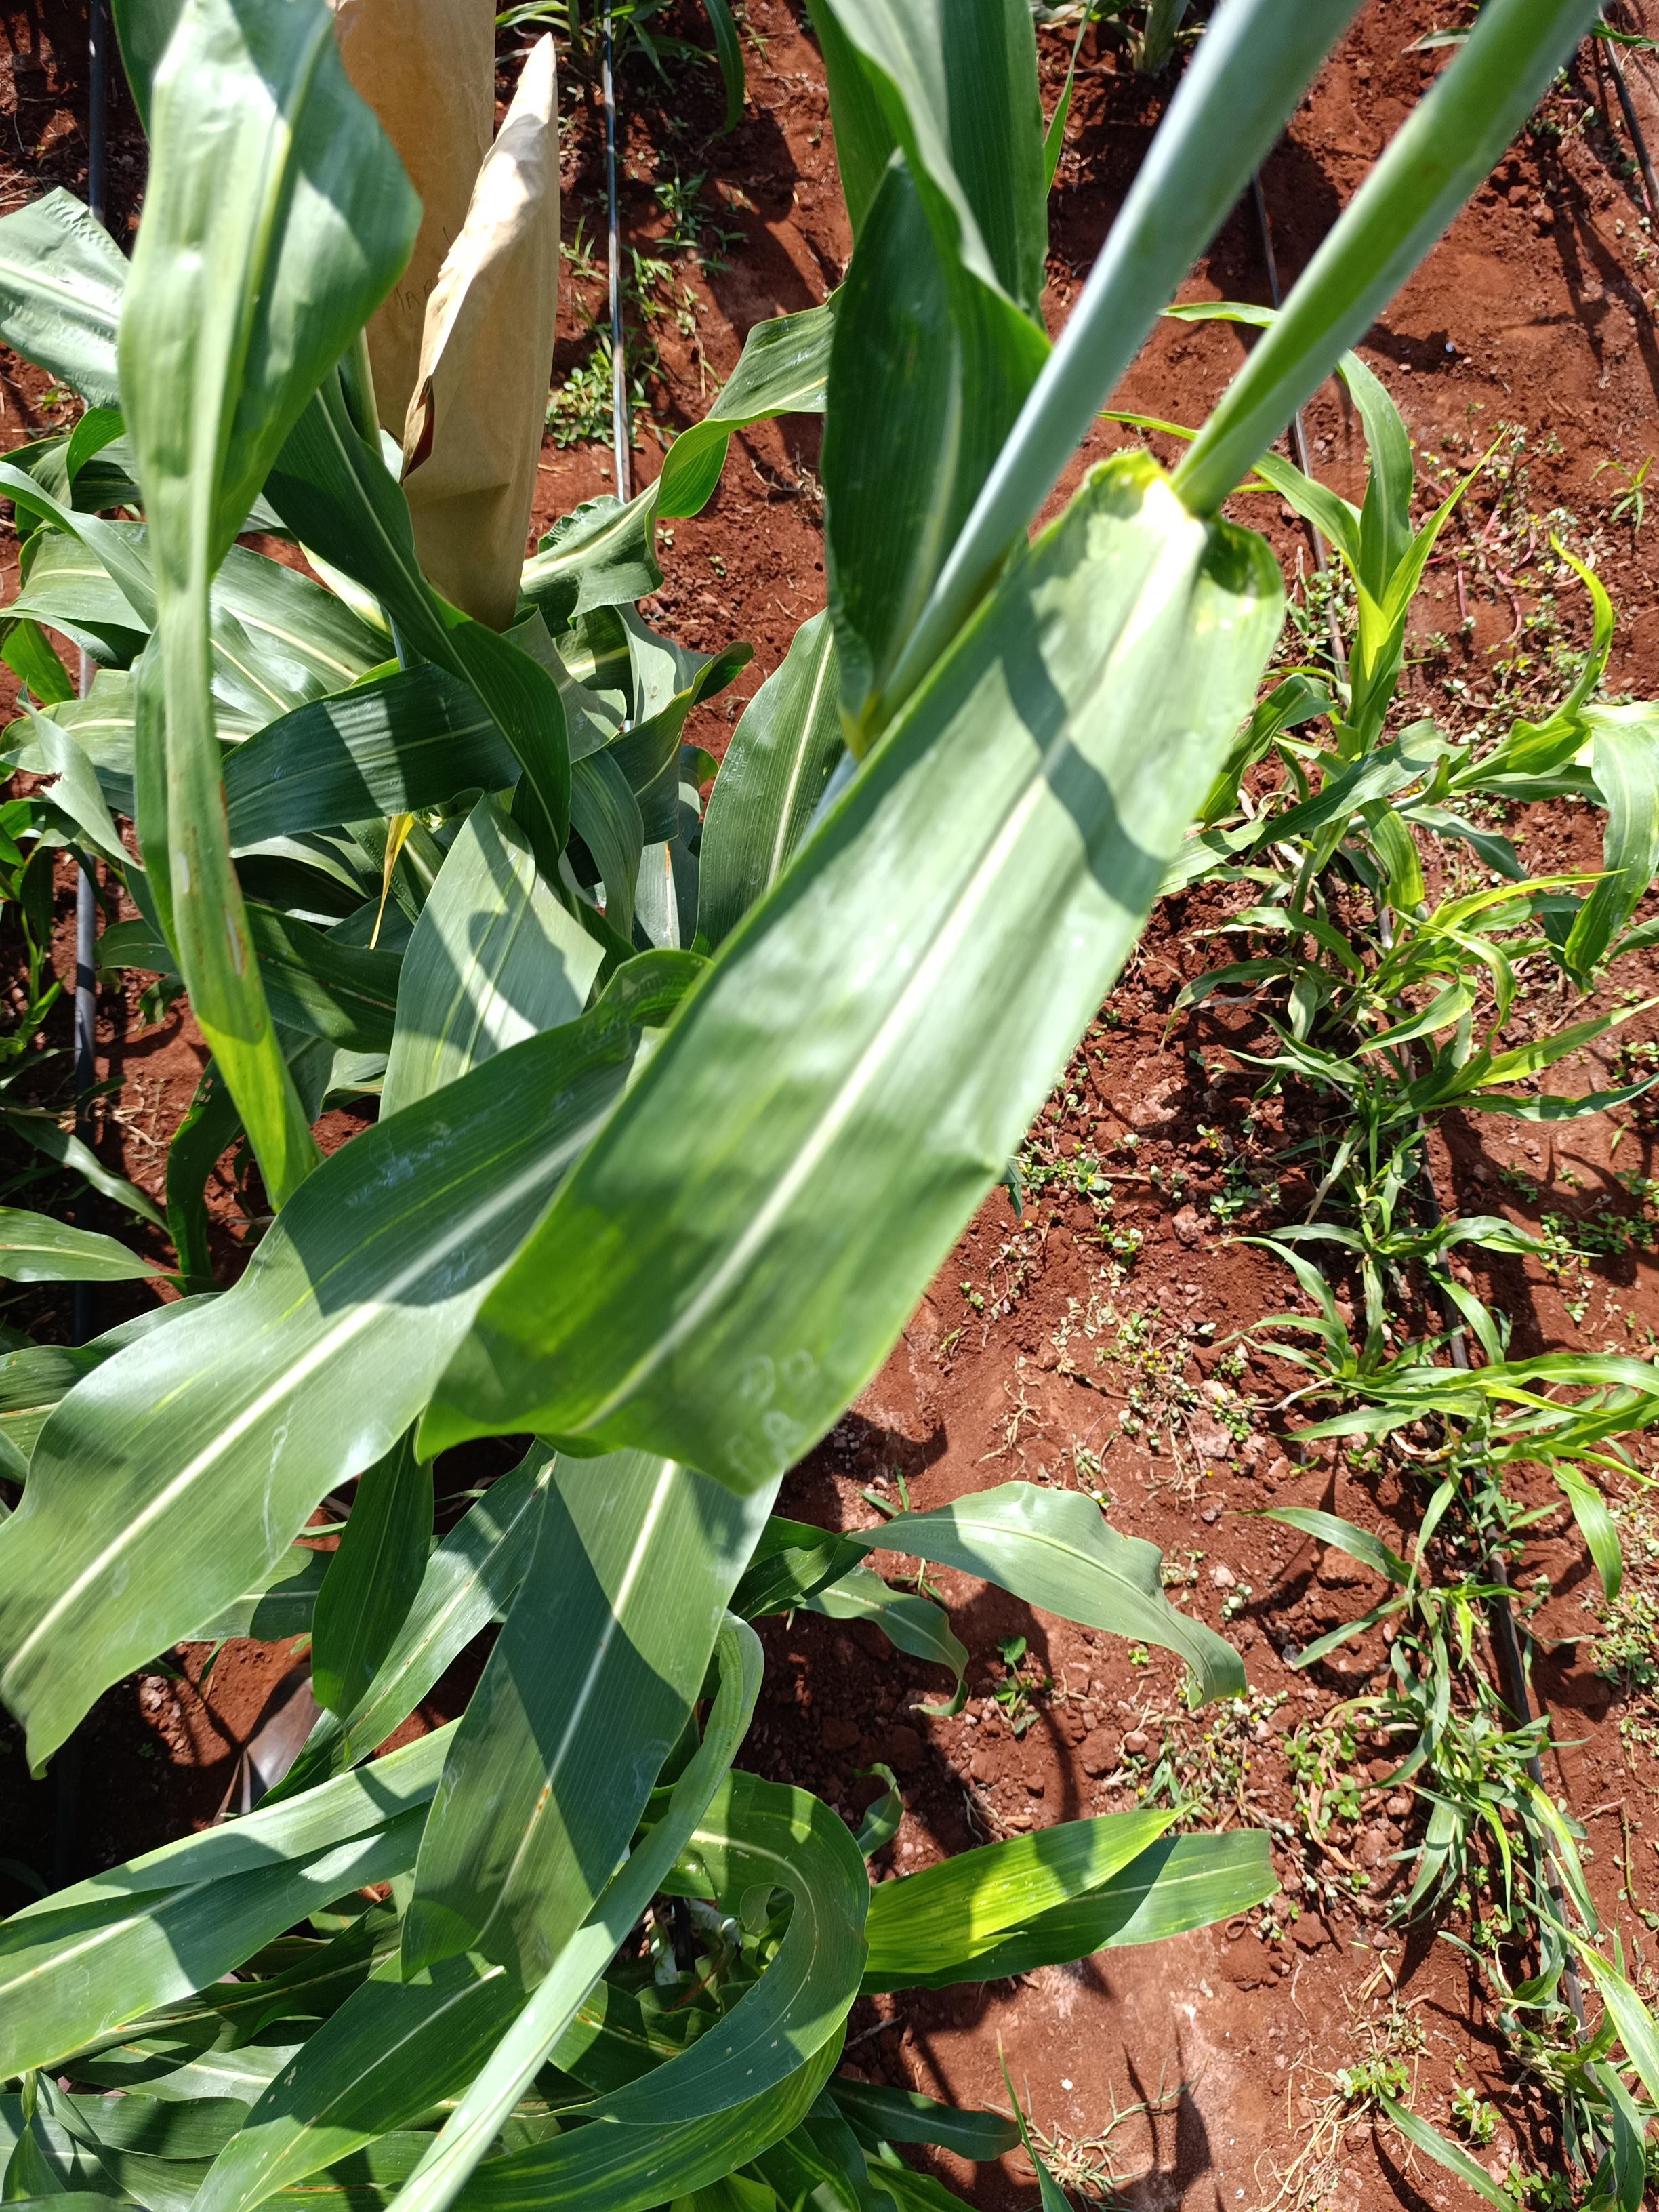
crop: sorghum
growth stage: heading tuber
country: Kenya
